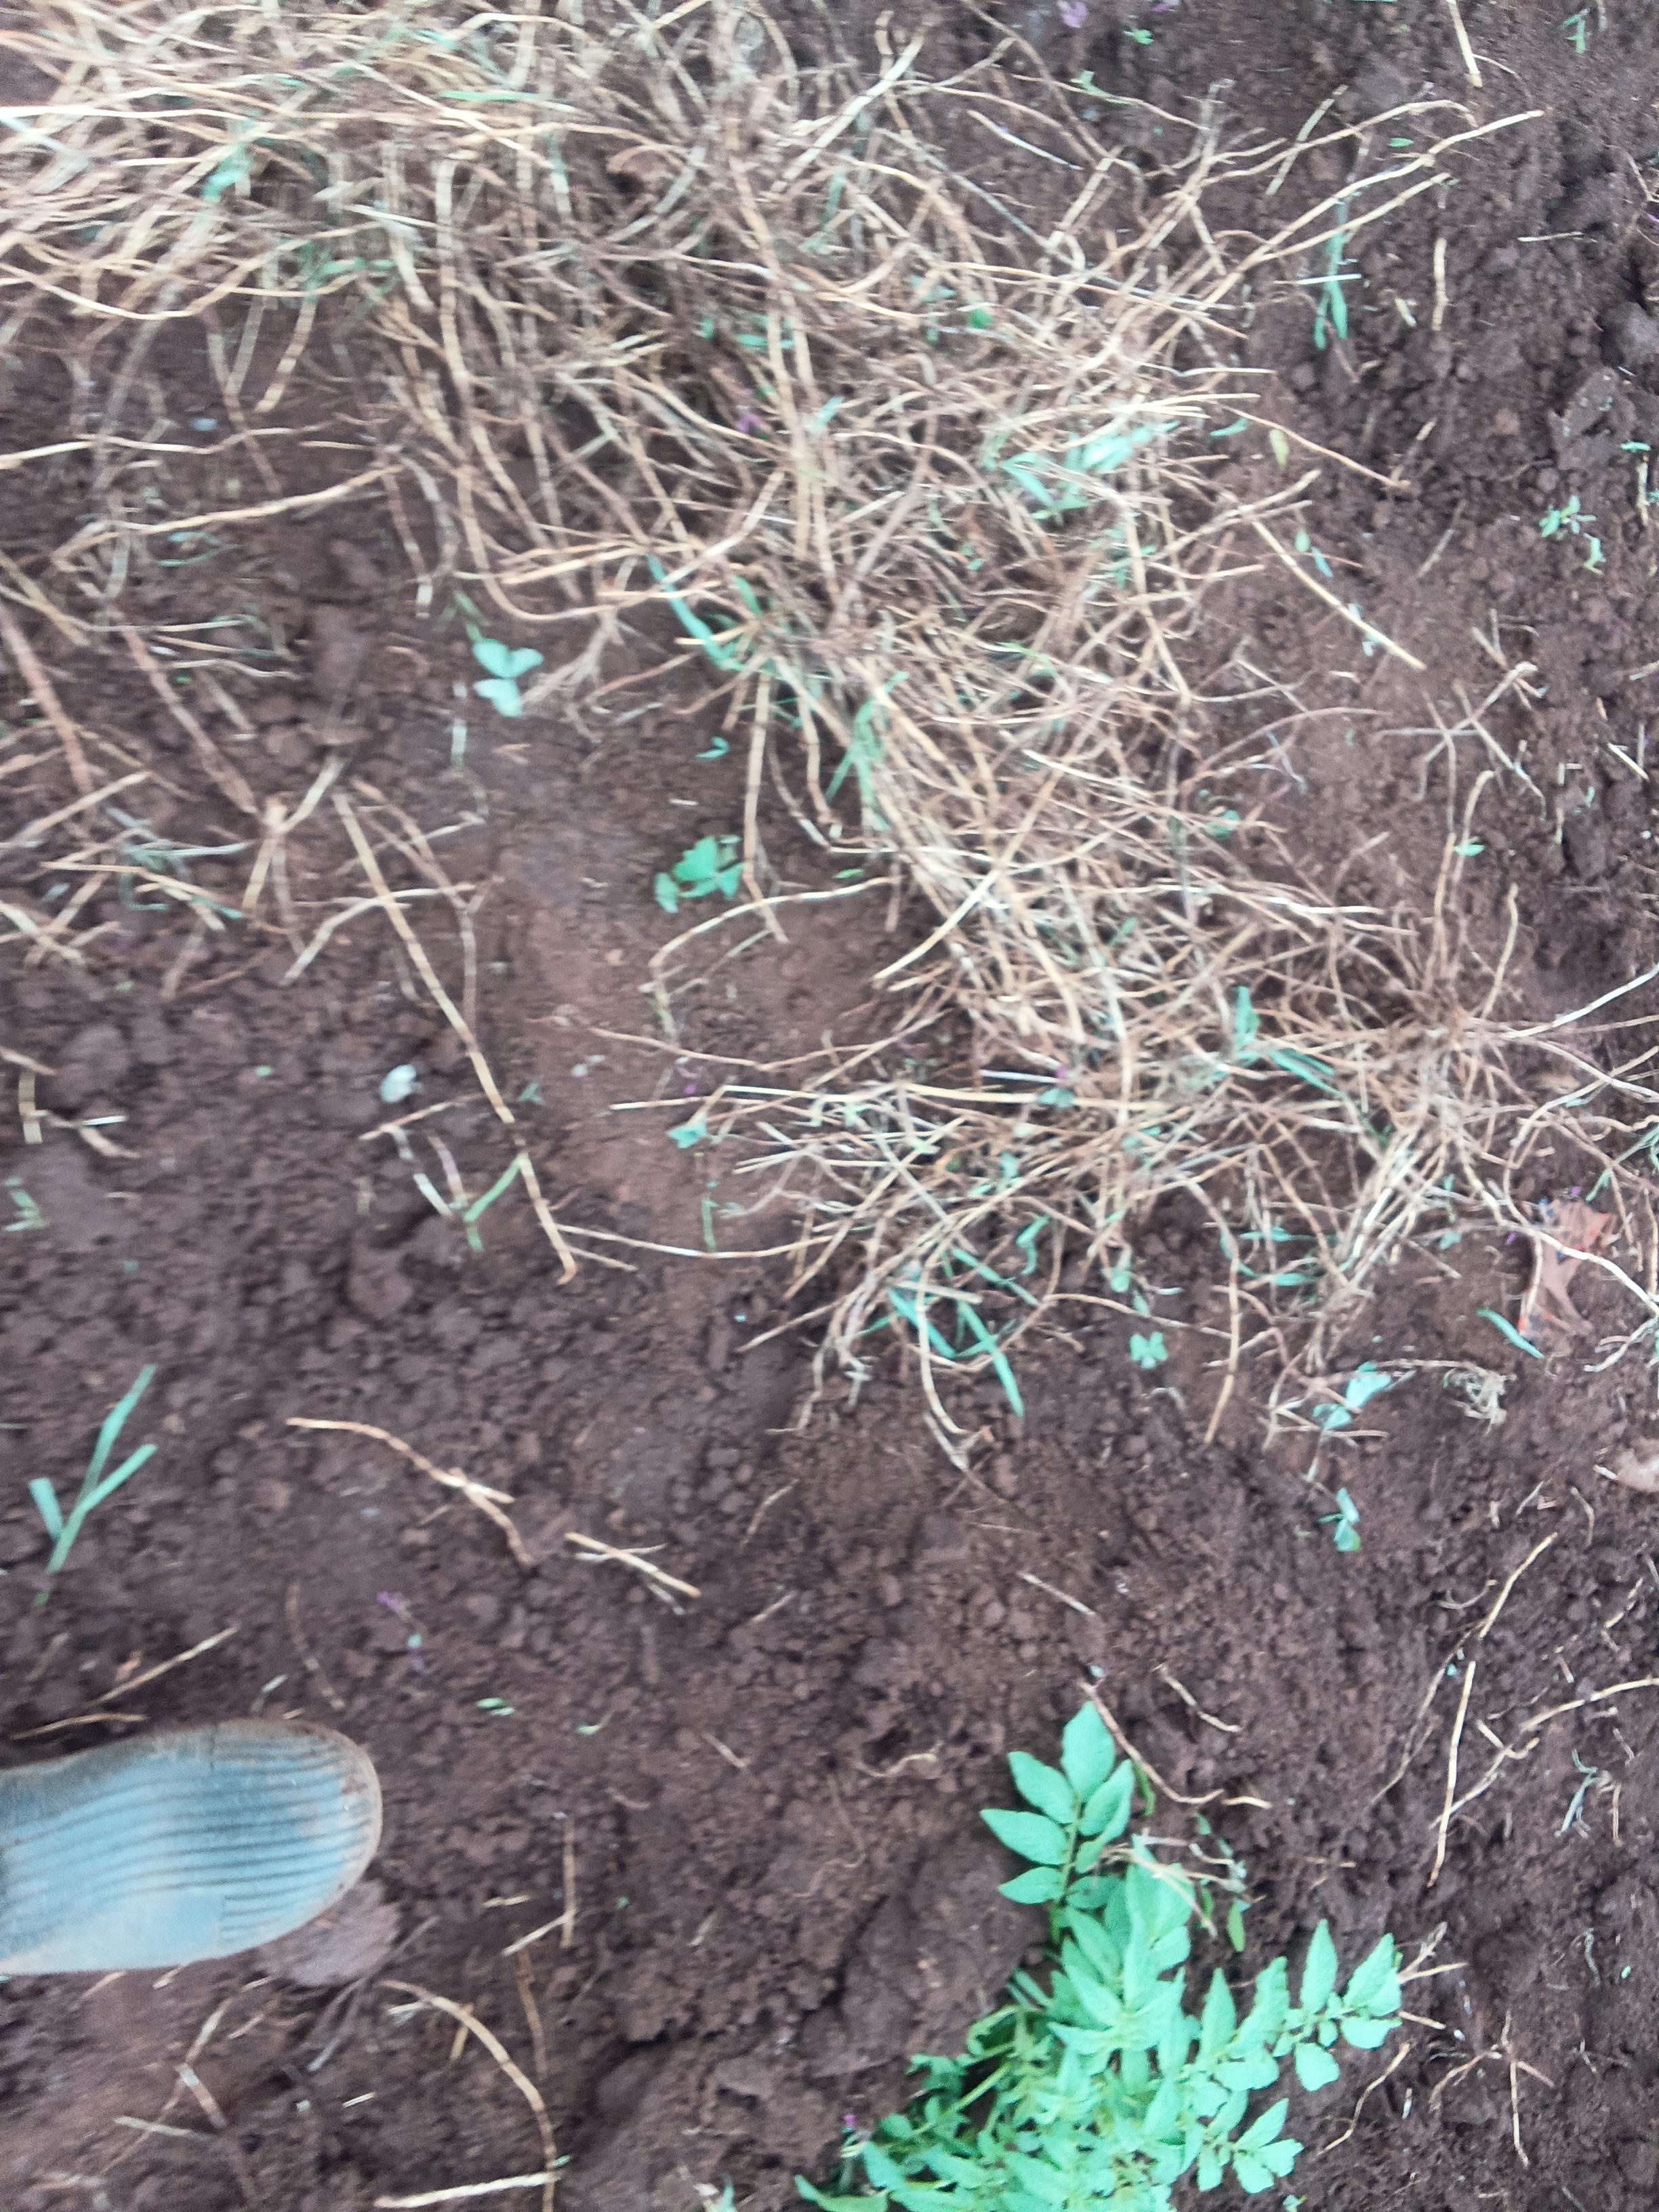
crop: potato
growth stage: sprouting emergence
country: Kenya
